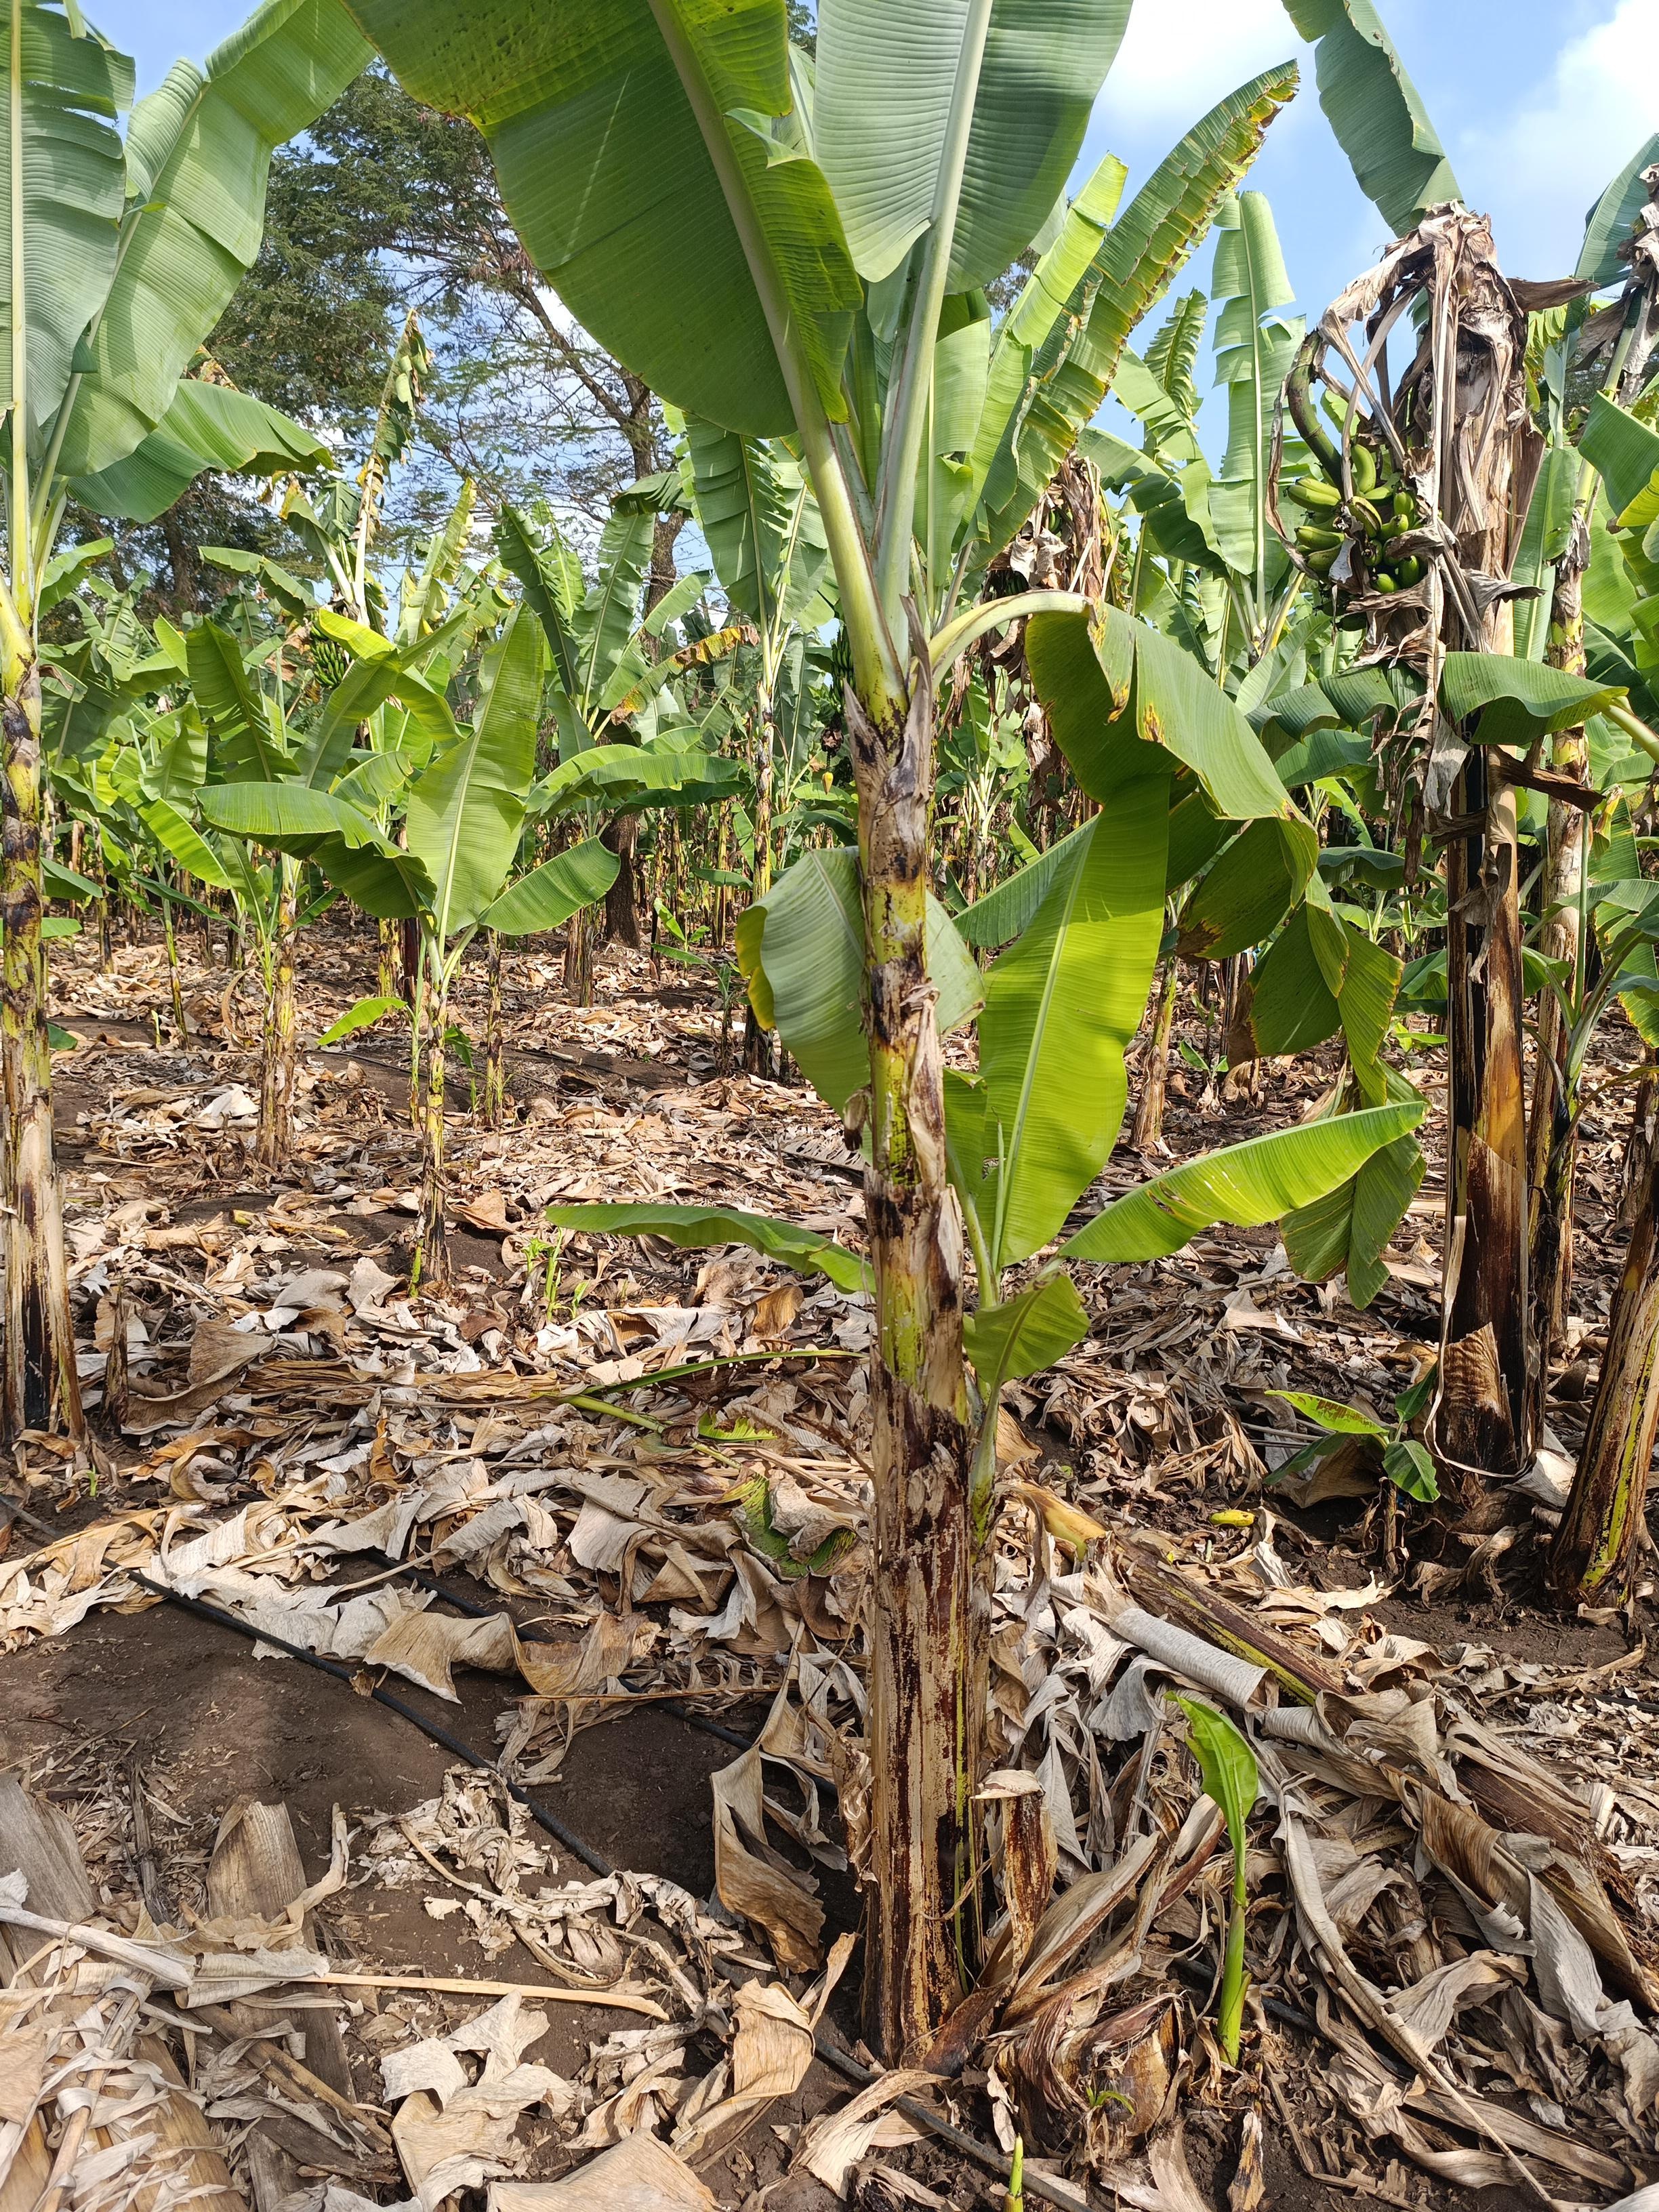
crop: banana
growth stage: vegetative
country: Tanzania
